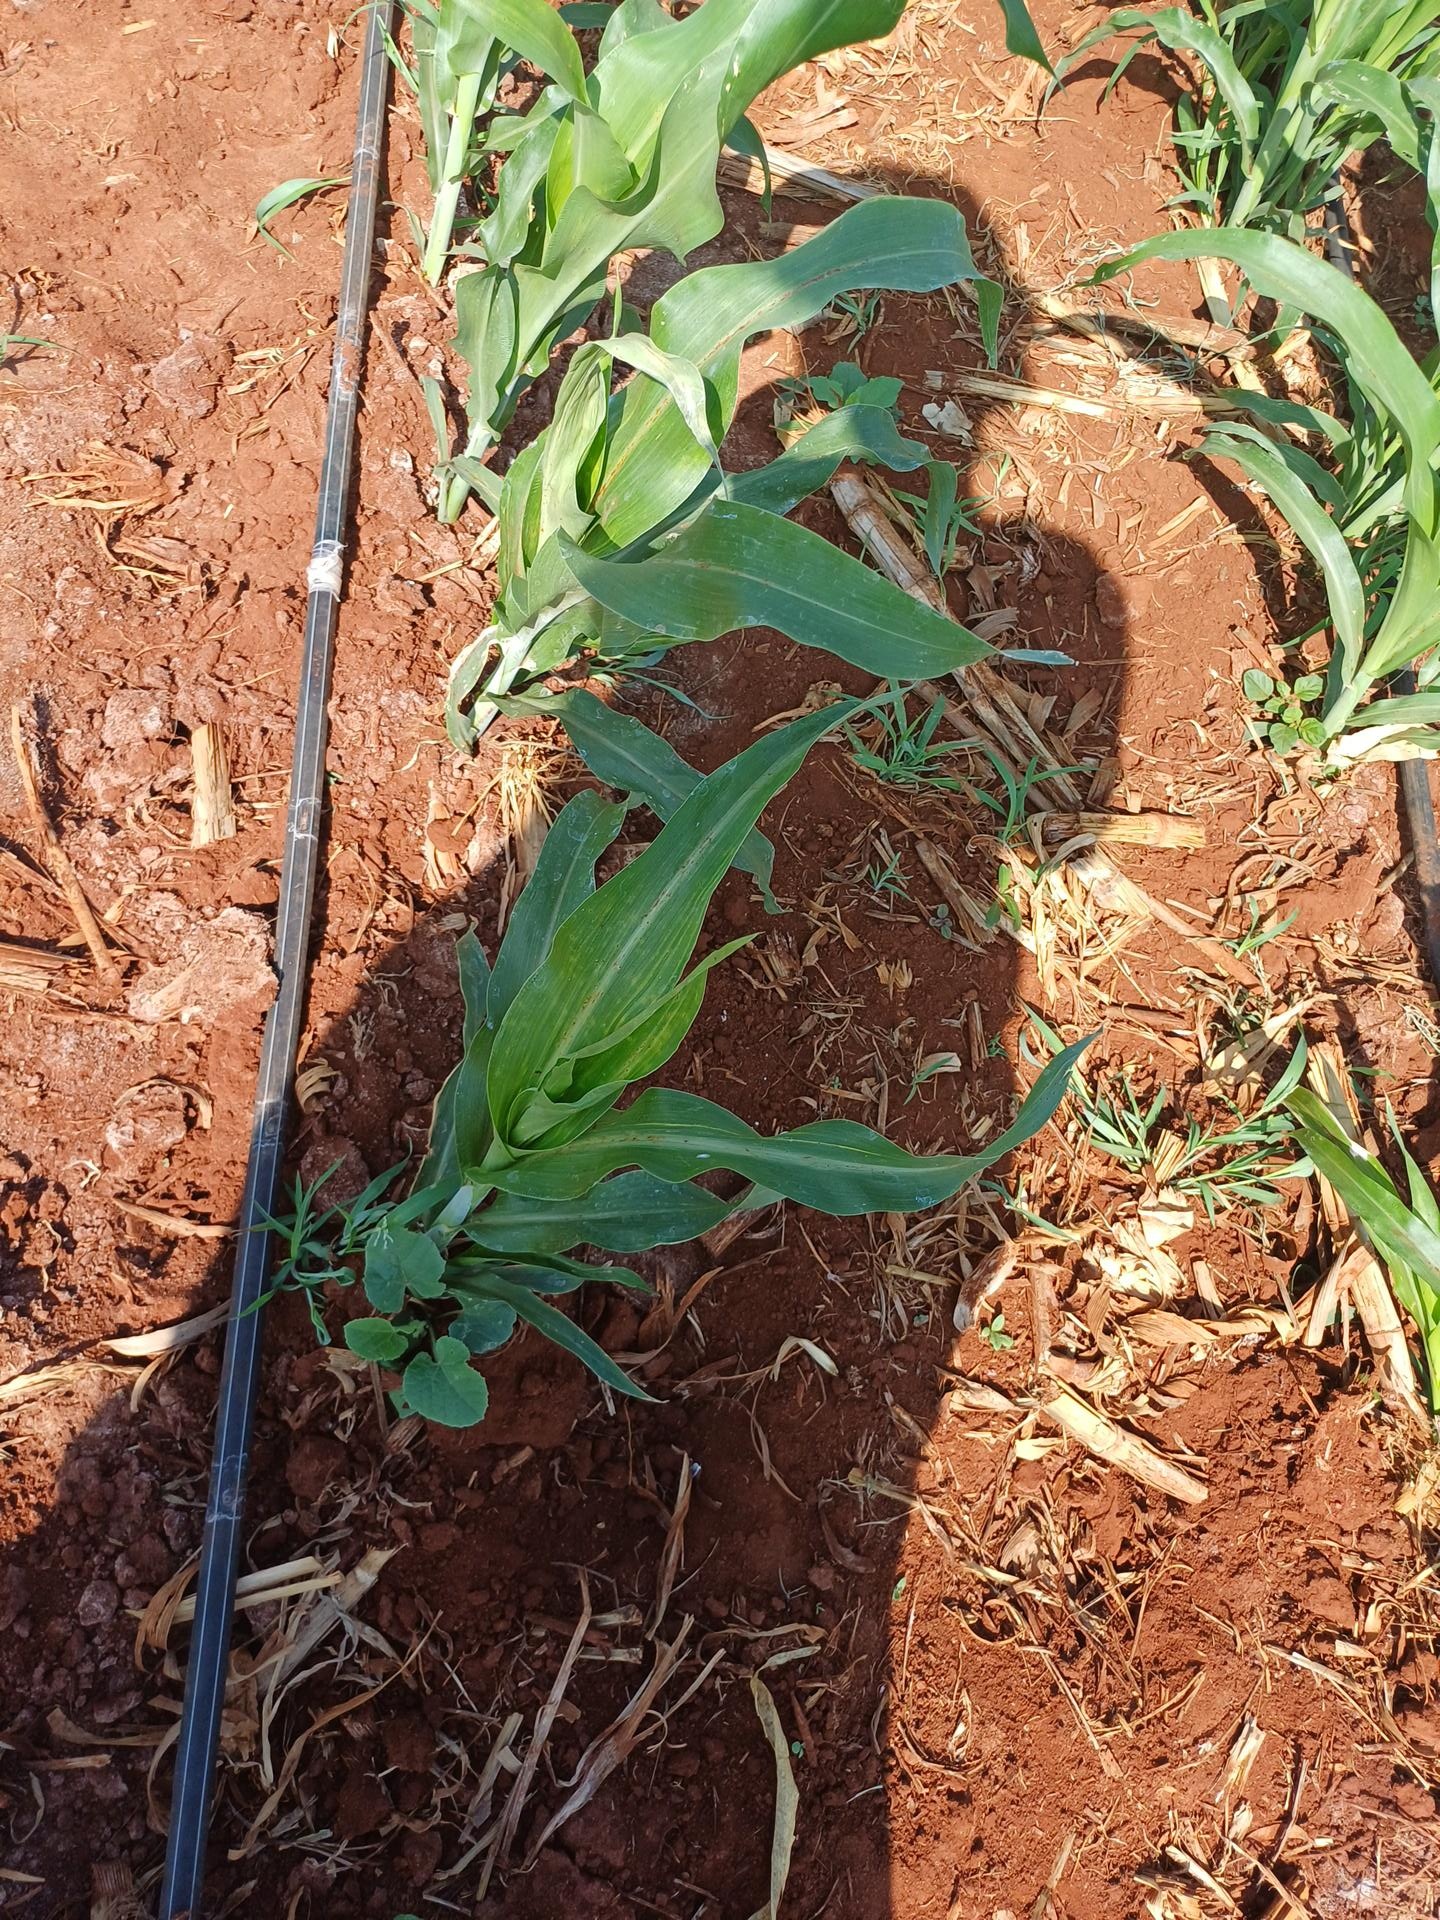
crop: sorghum
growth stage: vegetative
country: Kenya
